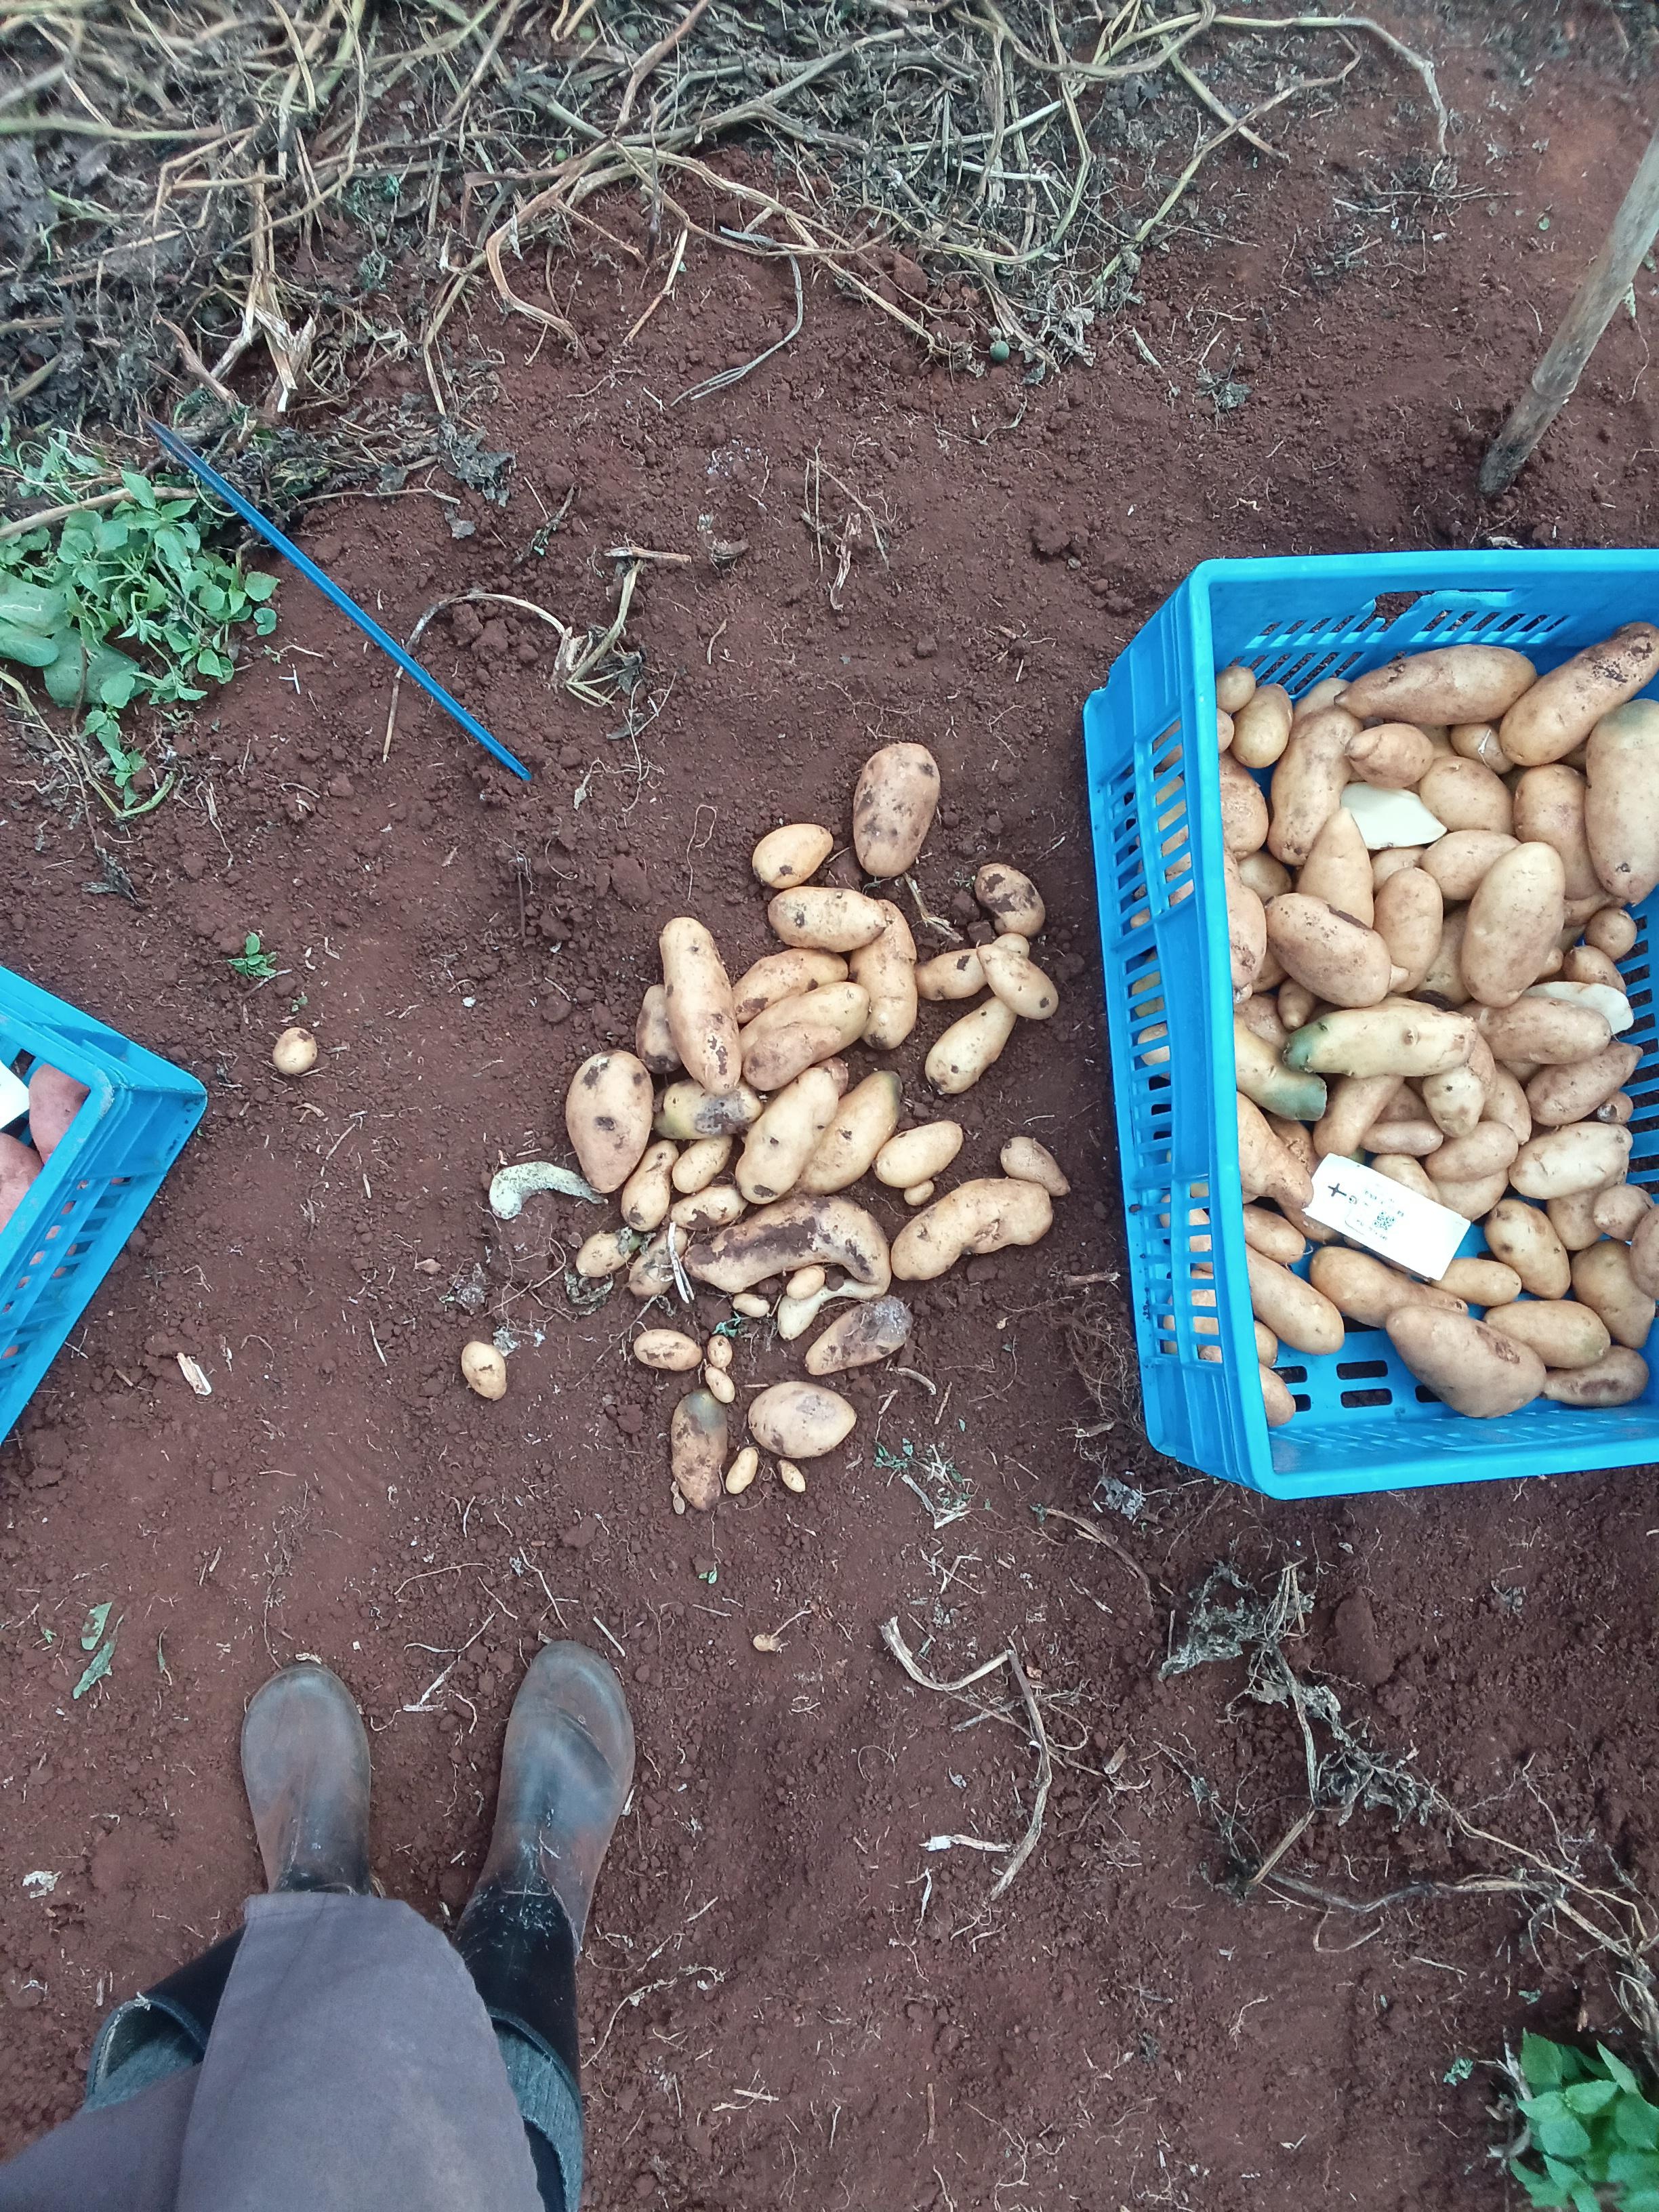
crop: potato
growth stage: harvest
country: Kenya
